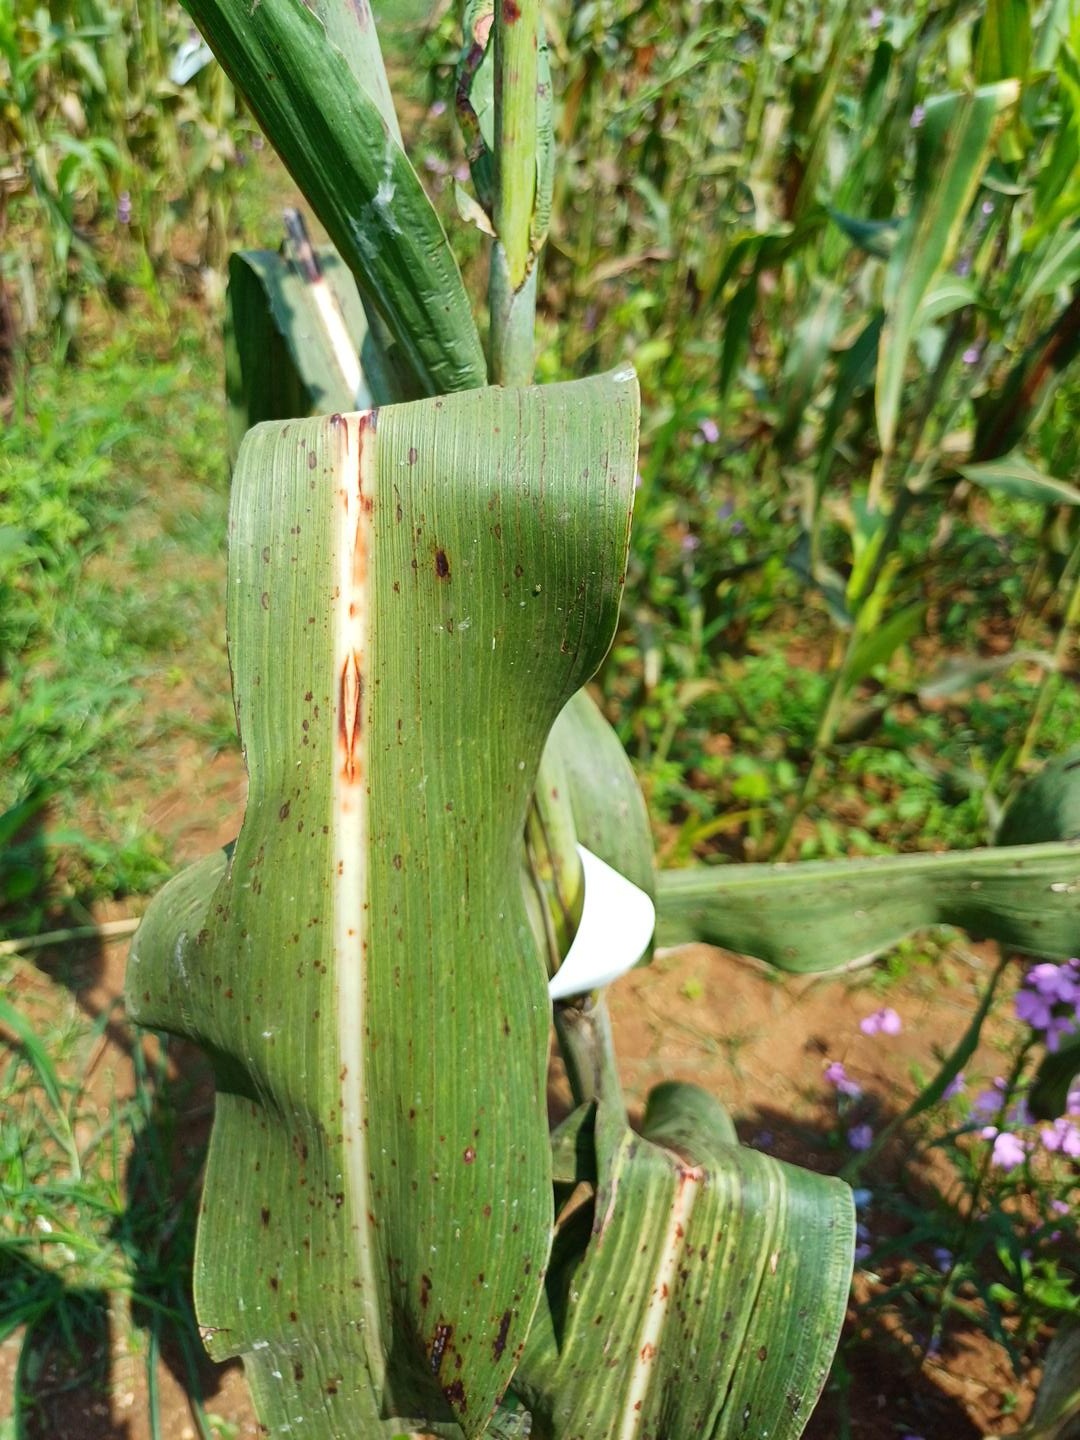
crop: sorghum
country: Kenya
